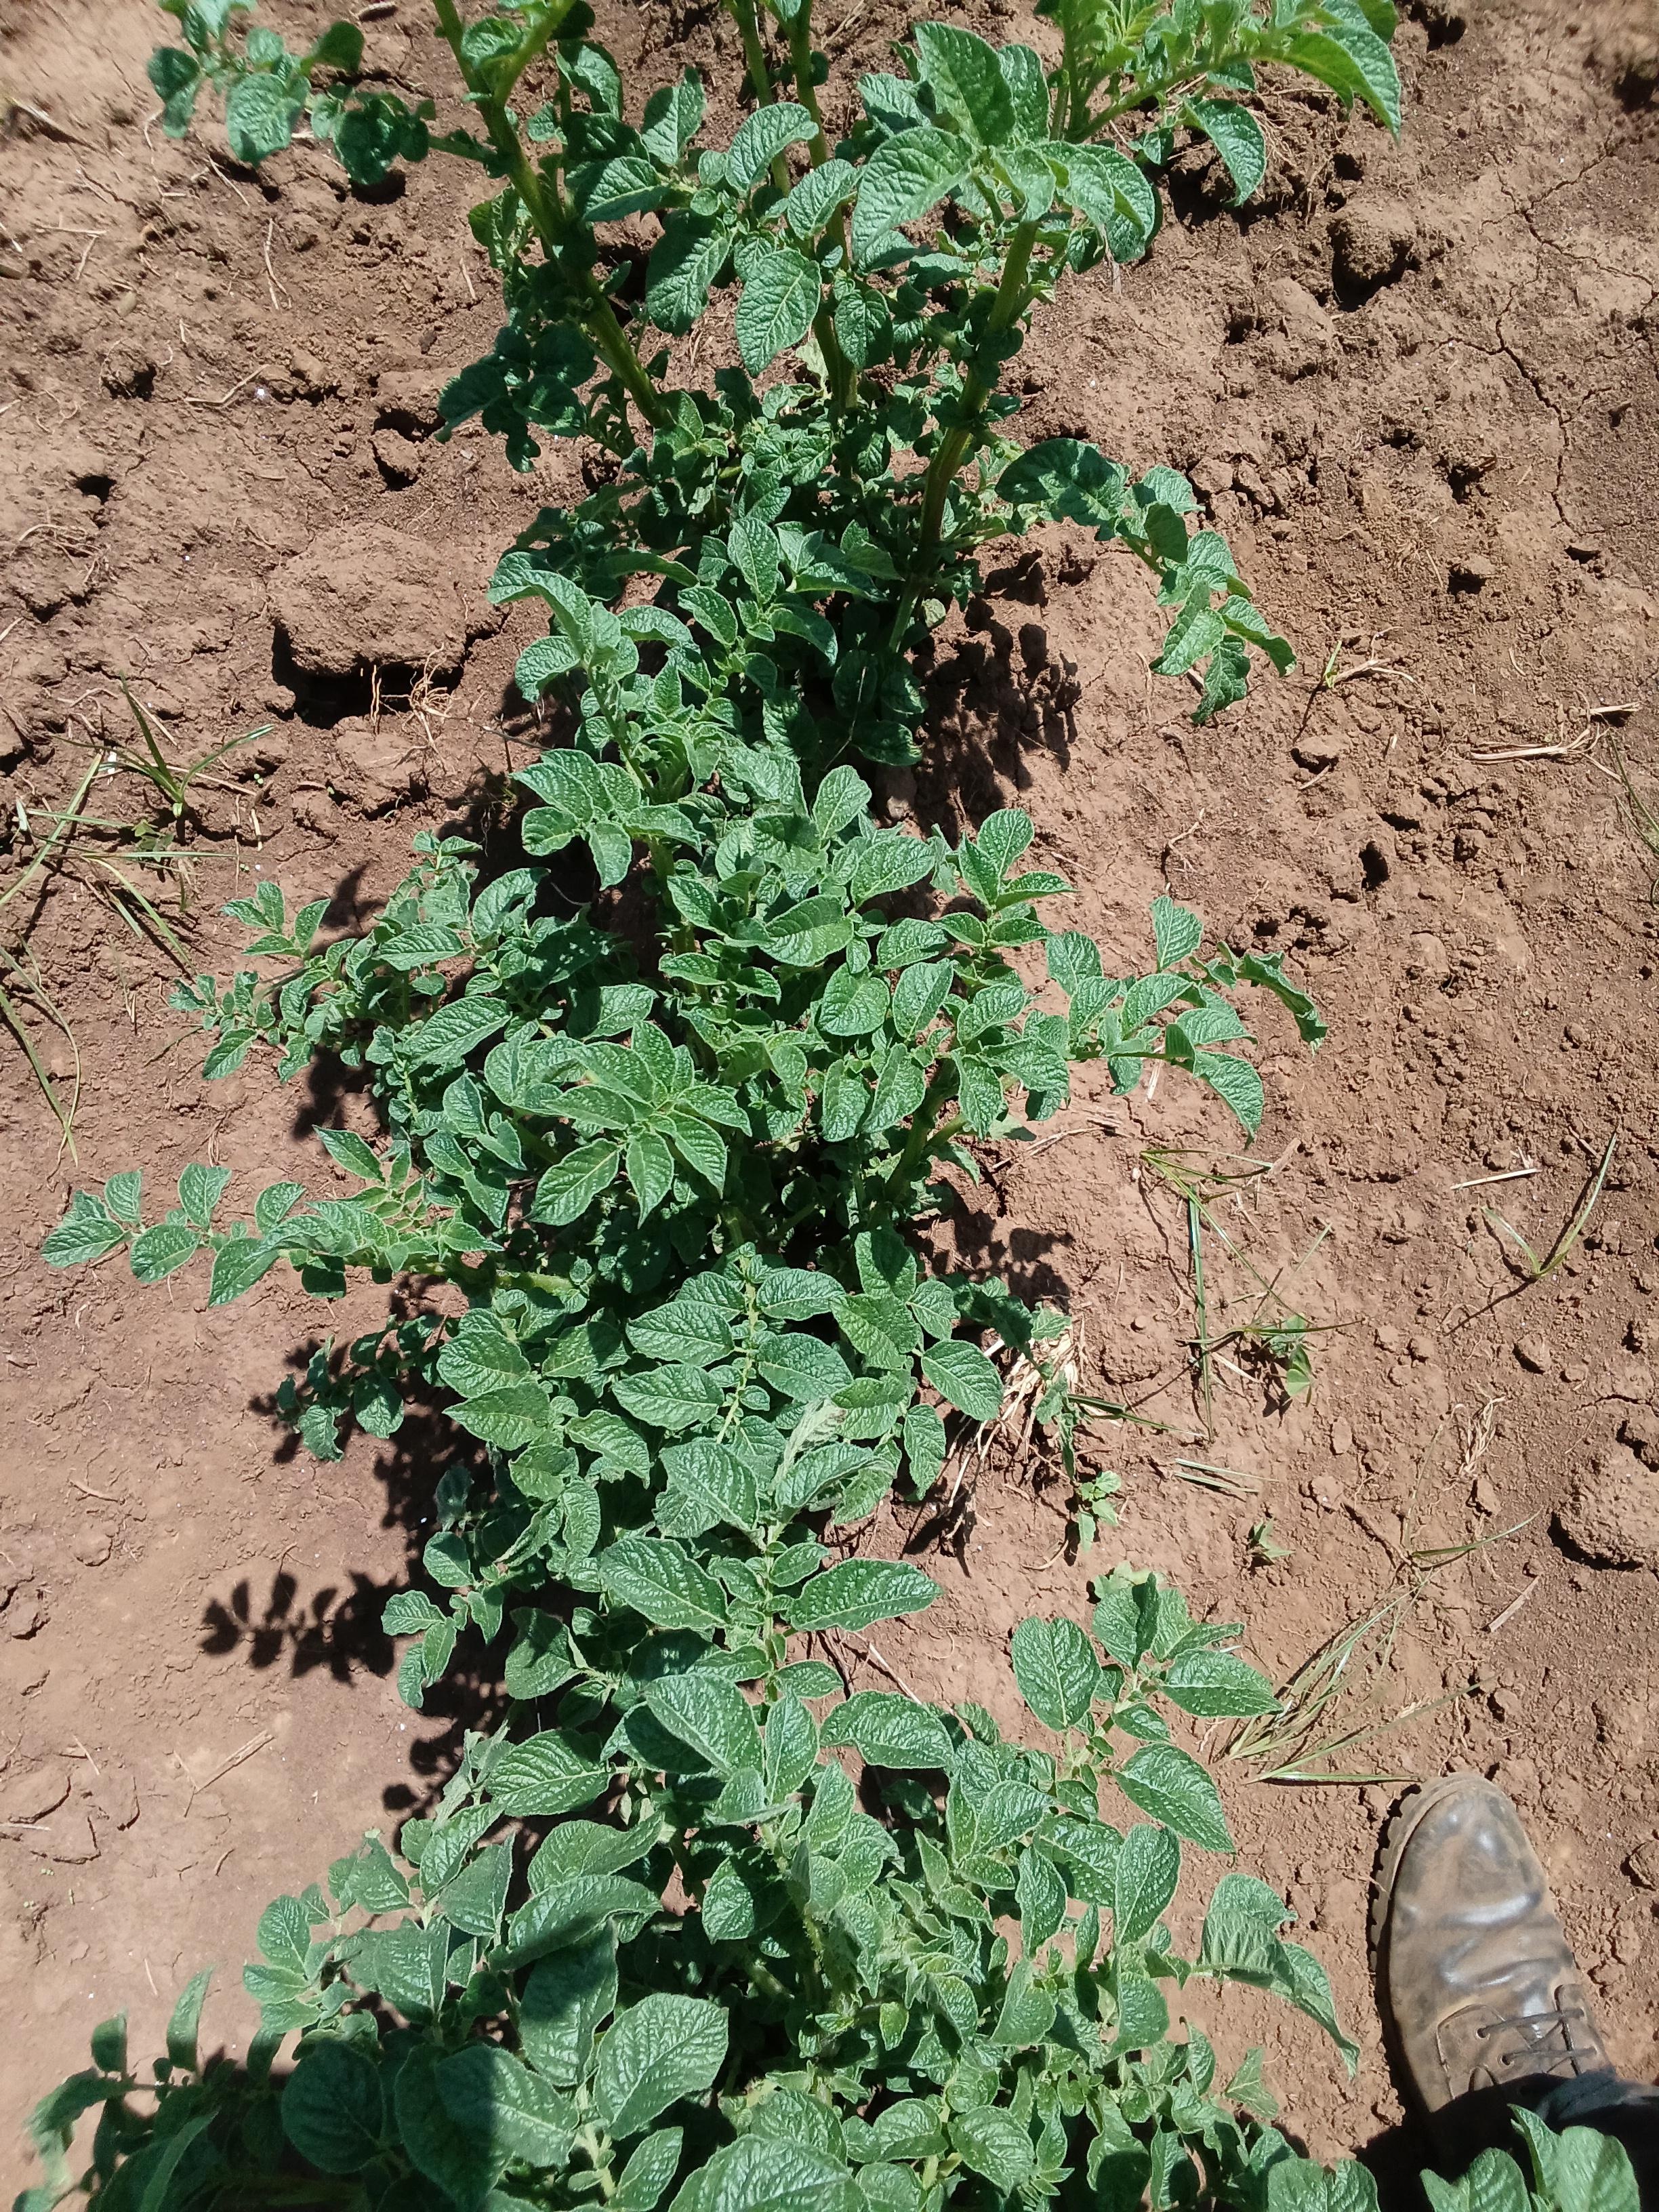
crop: potato
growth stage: vegetative
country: Kenya
